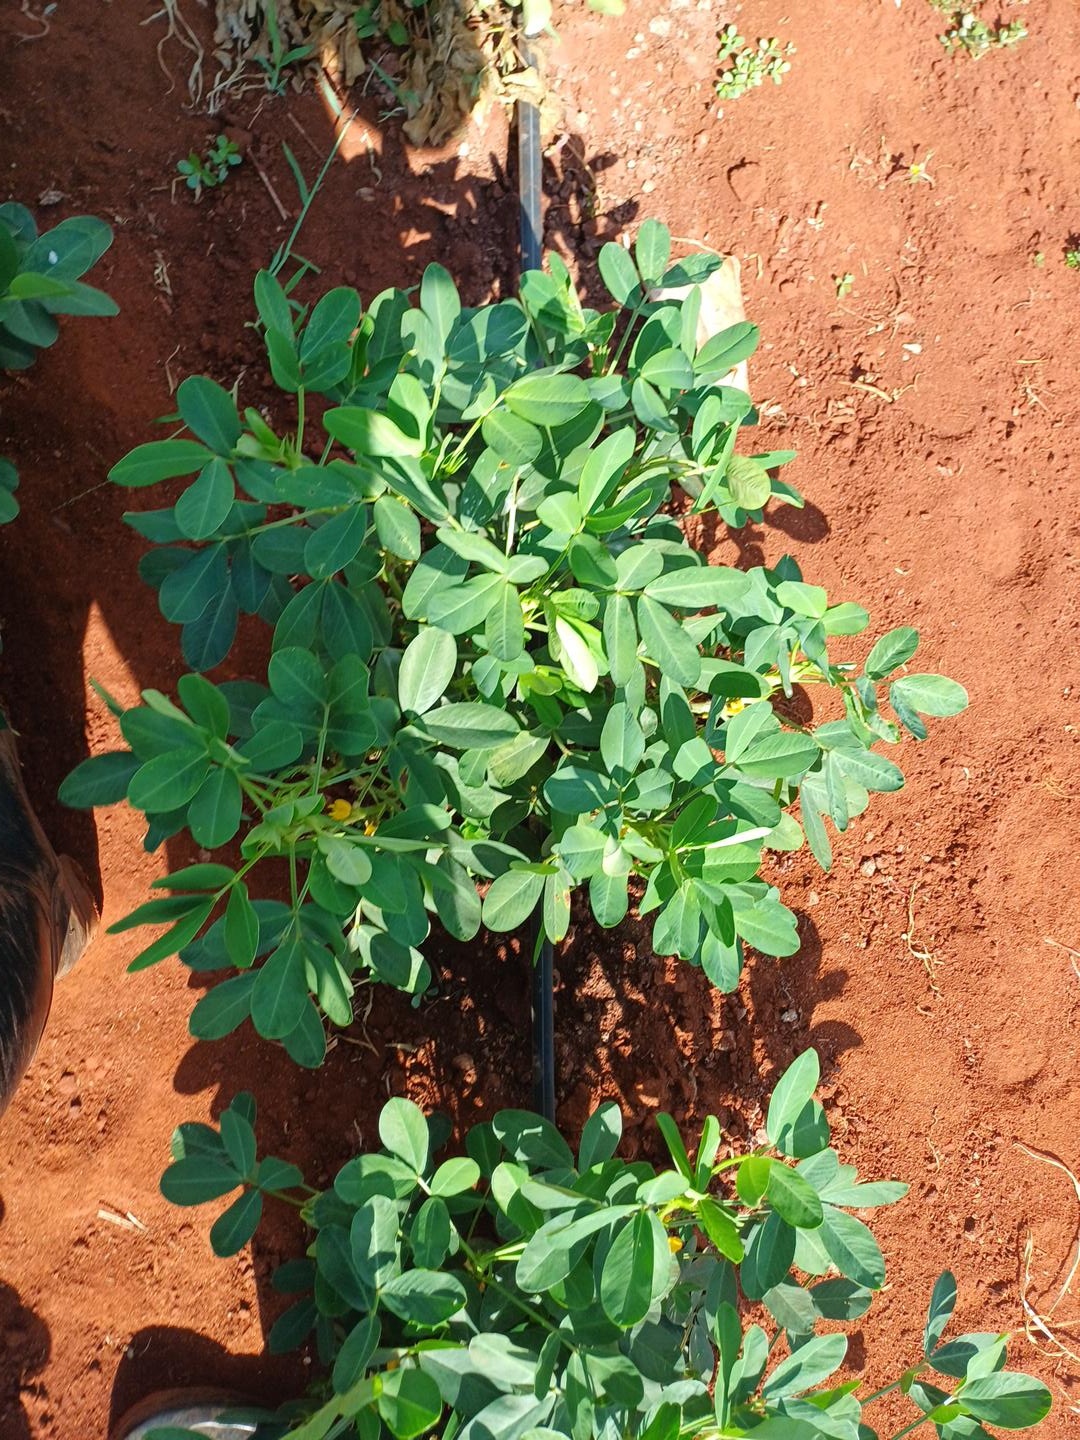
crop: groundnut
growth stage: pegging
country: Kenya
